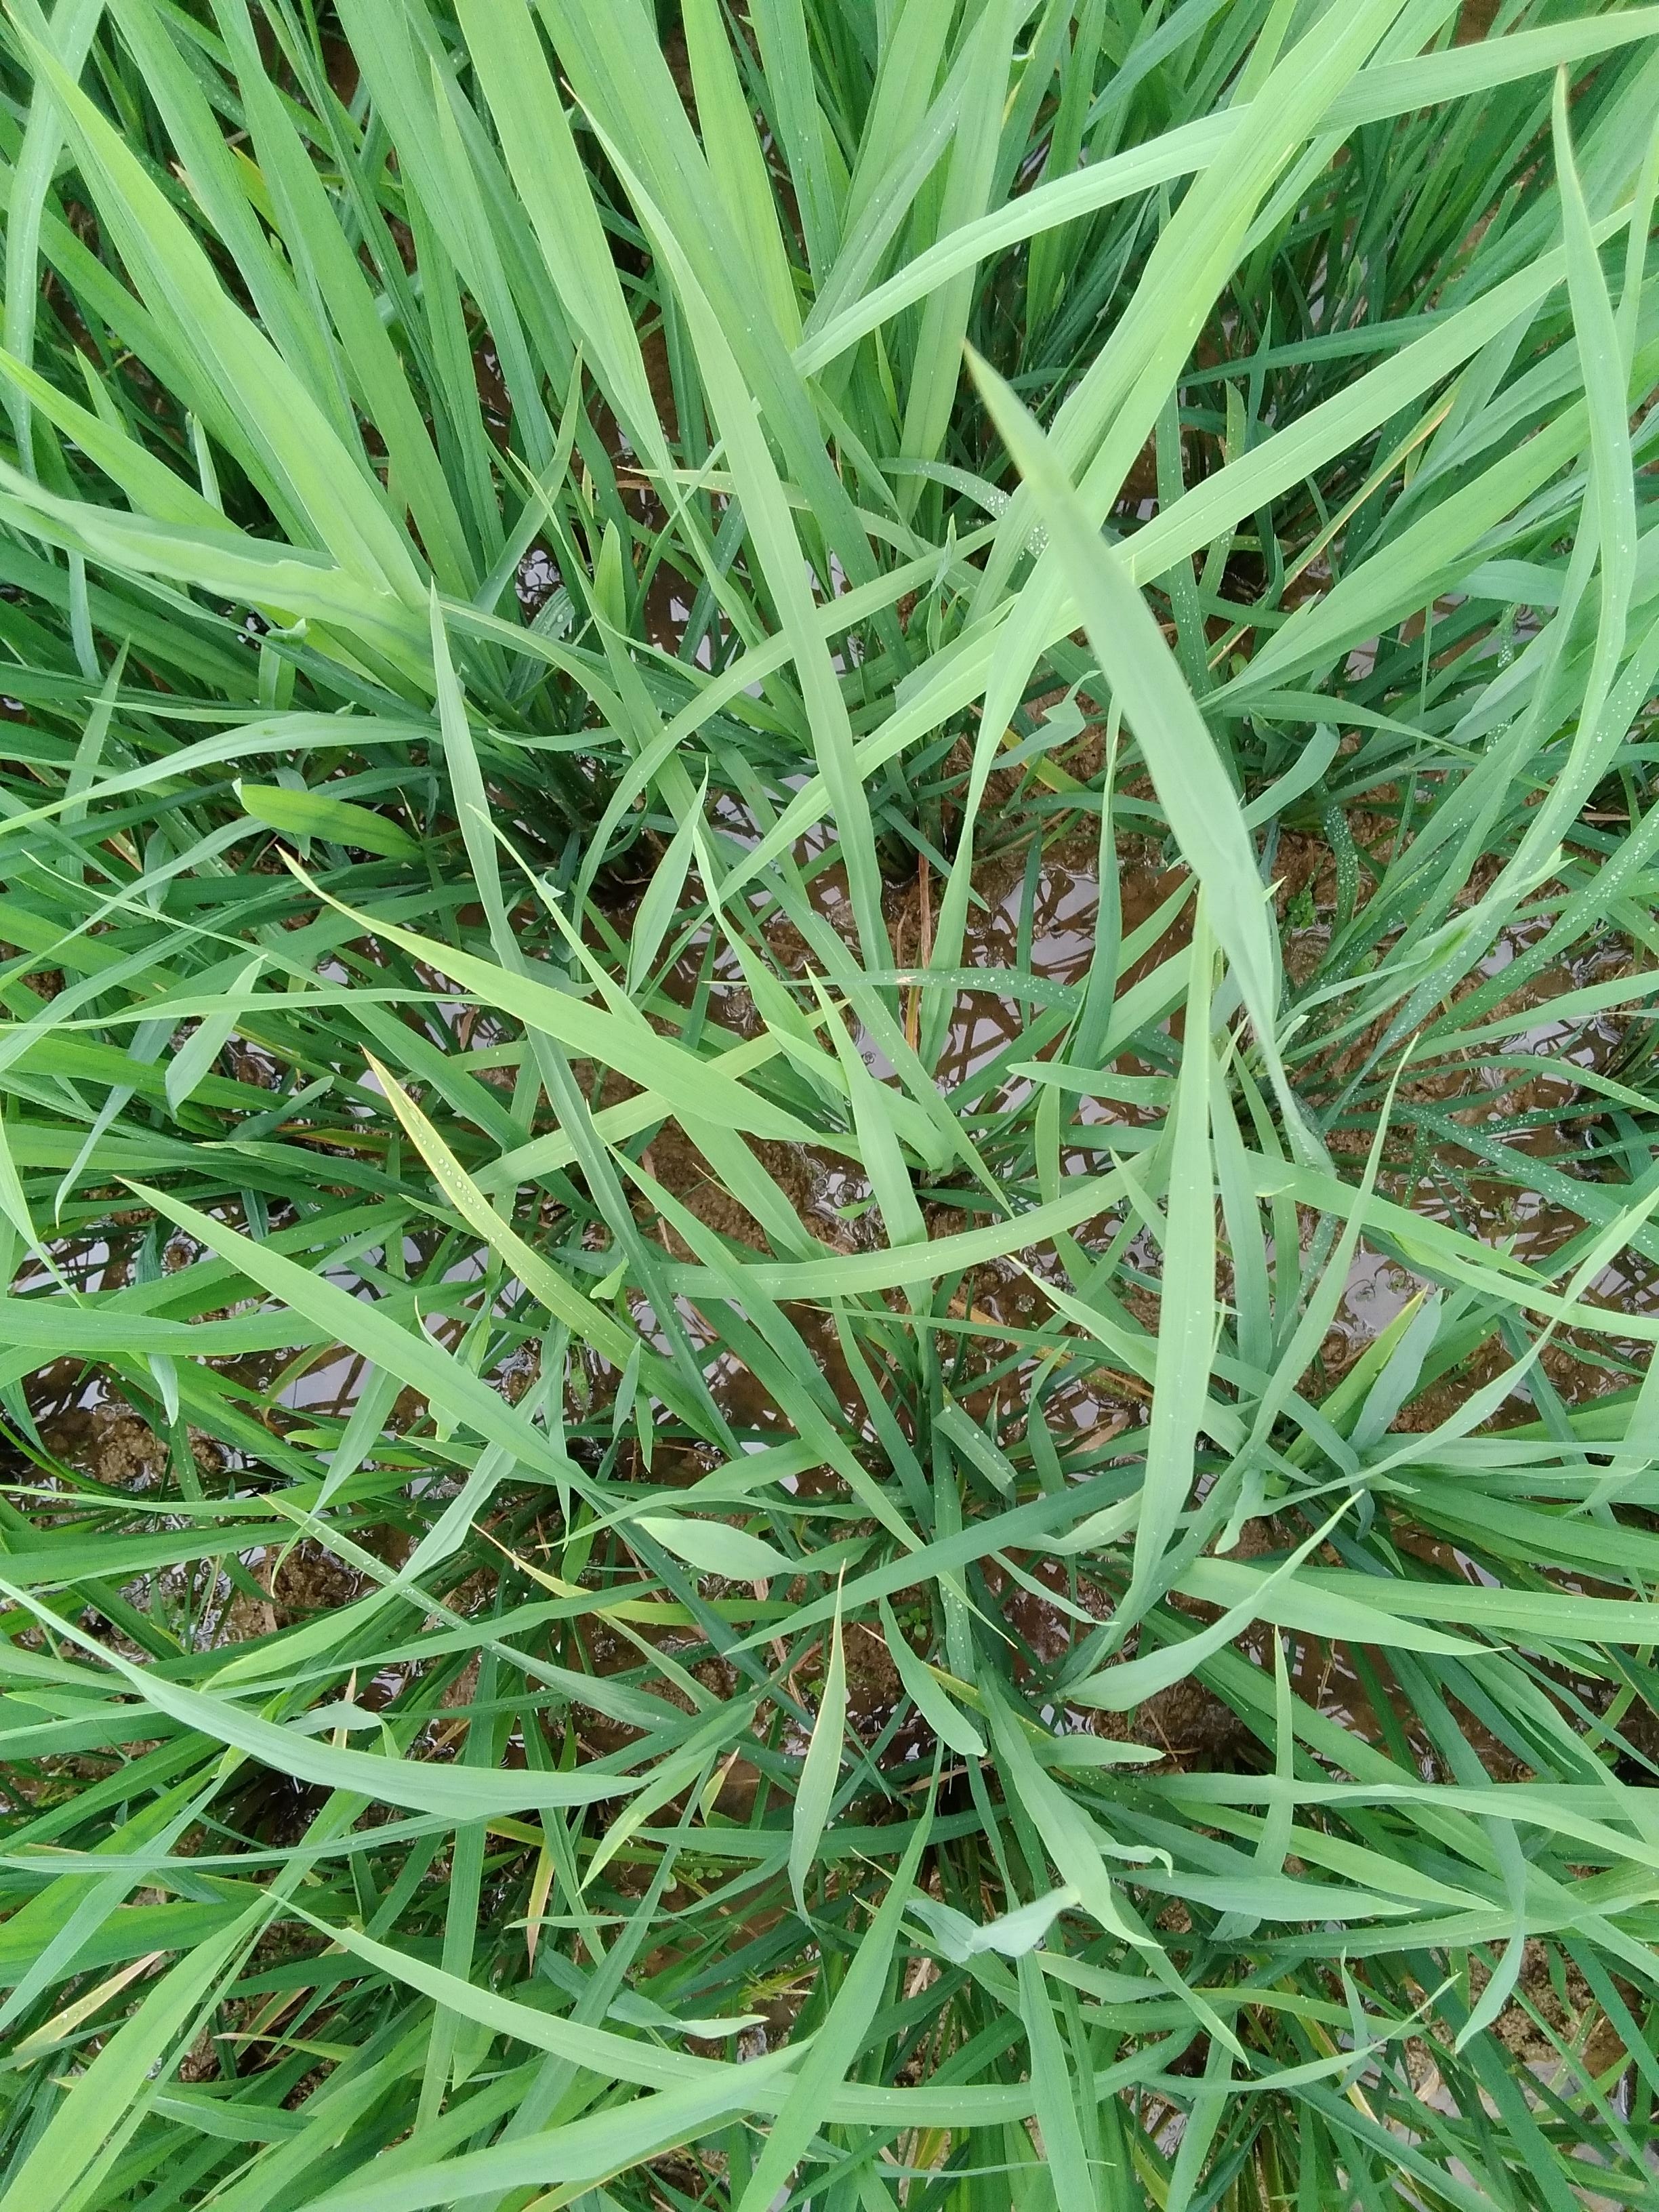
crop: rice
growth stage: vegetative
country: Nigeria
